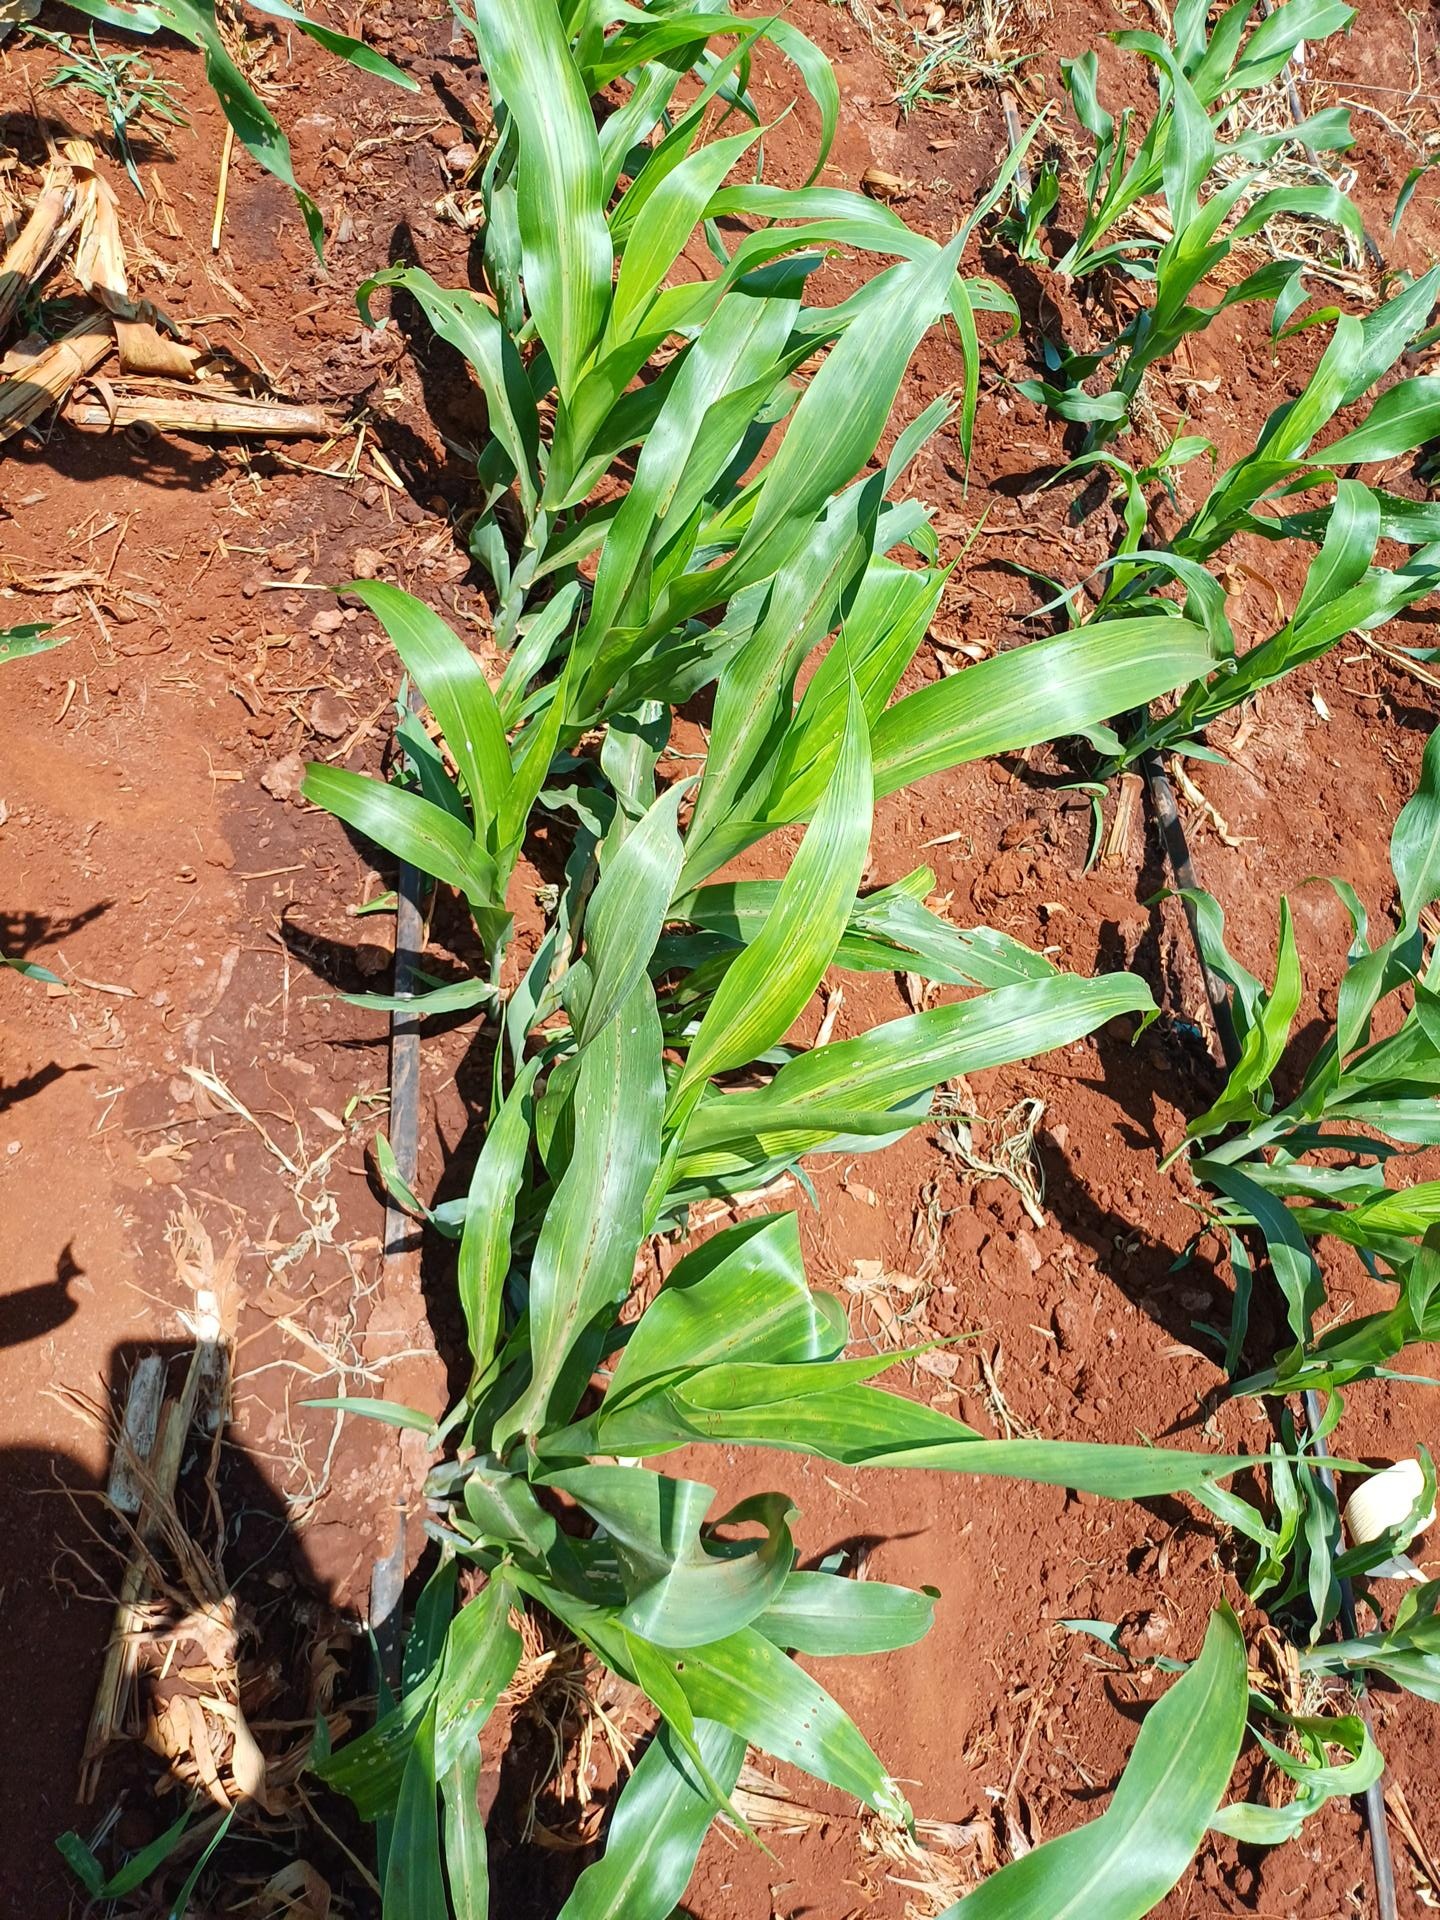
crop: sorghum
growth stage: vegetative
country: Kenya
